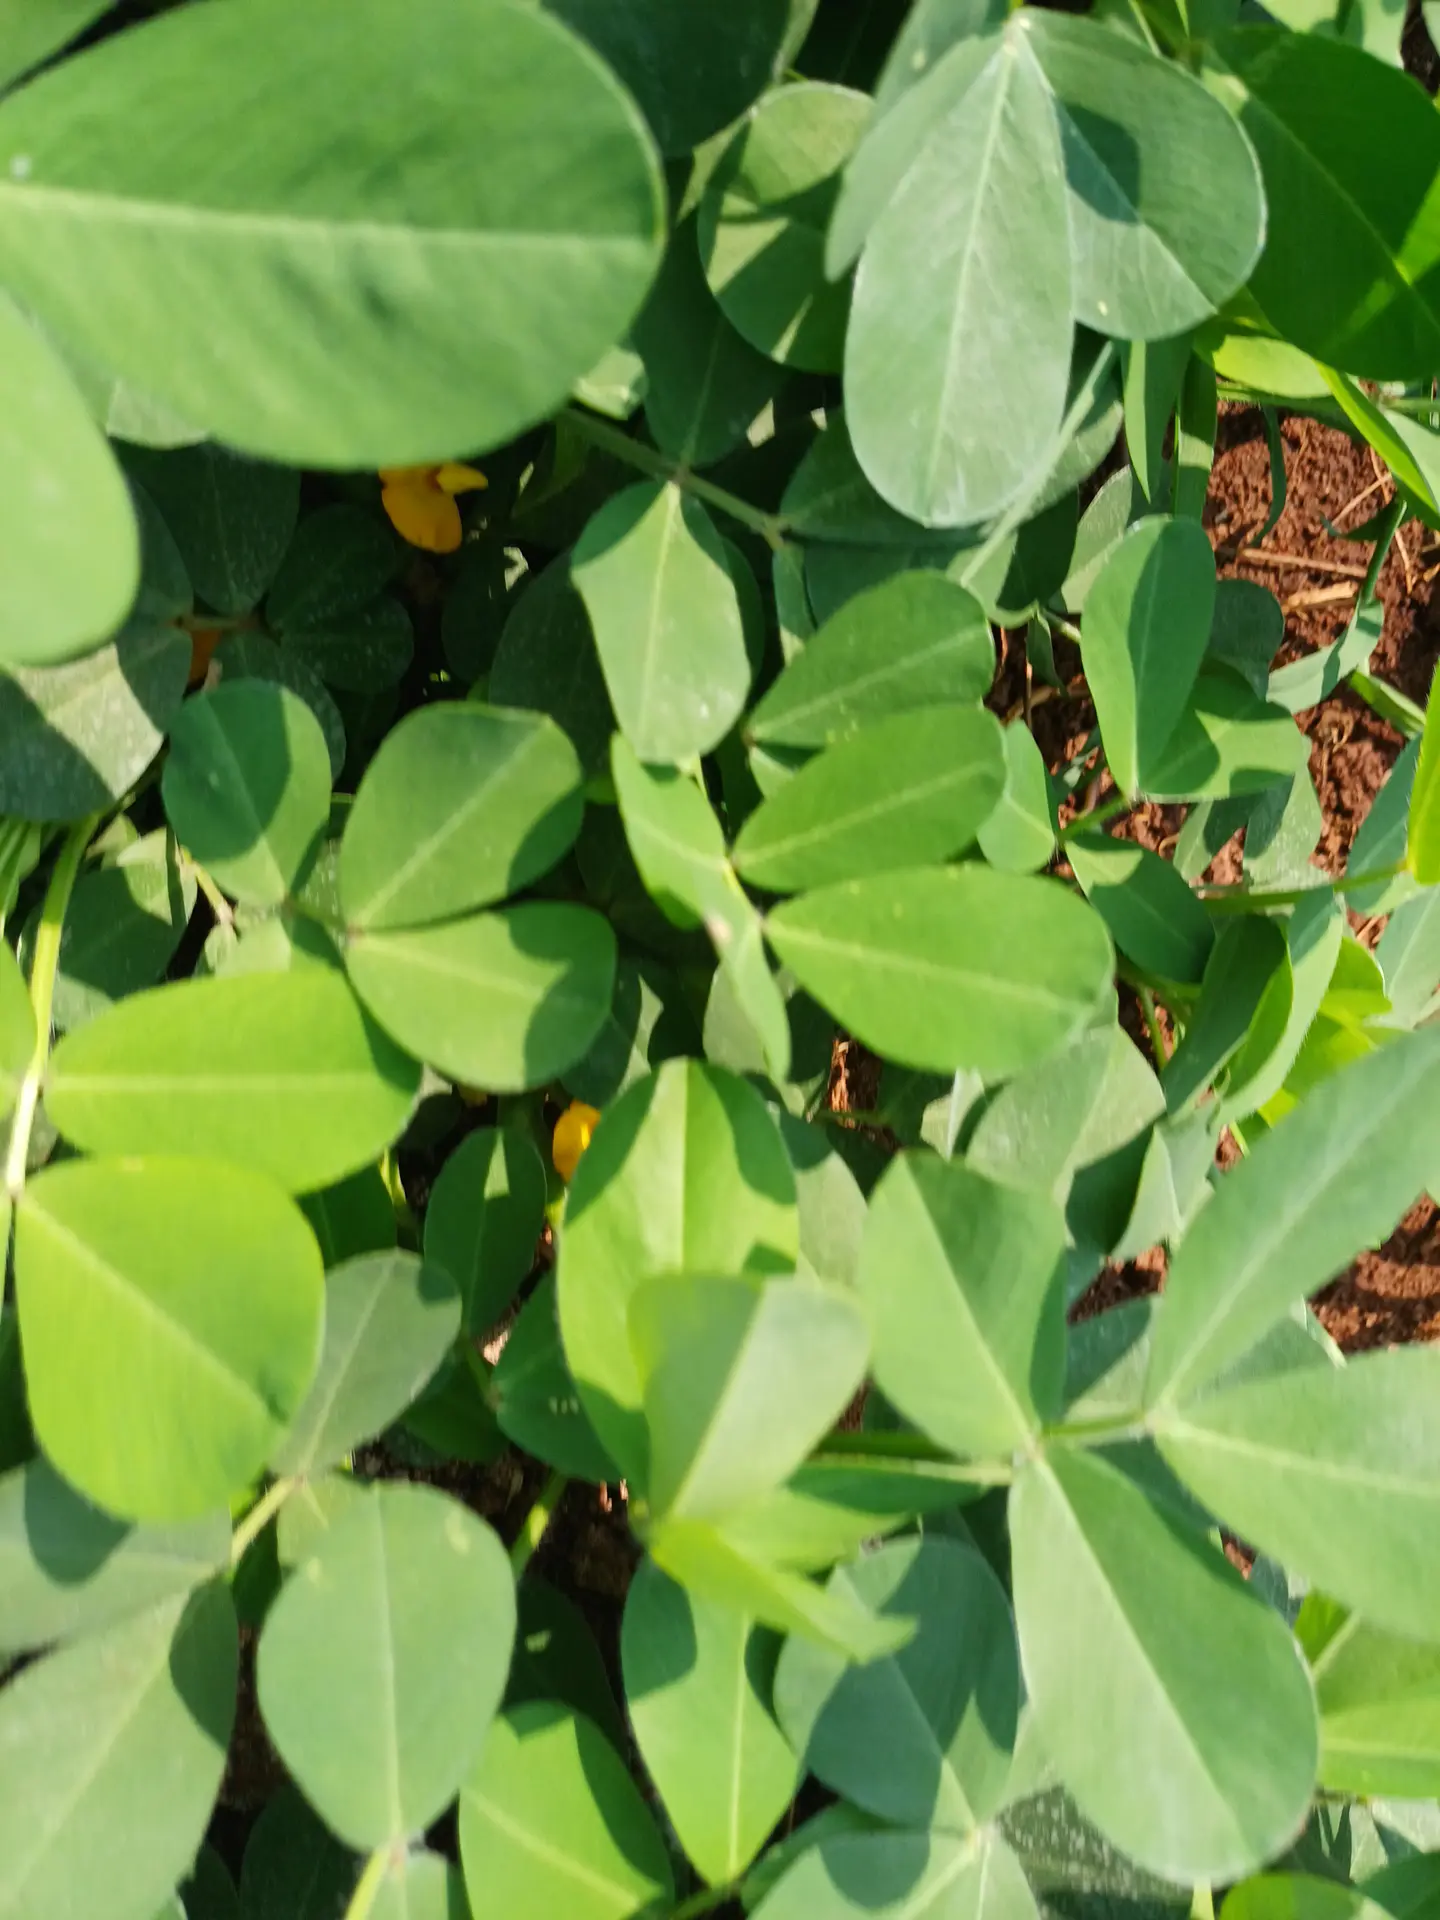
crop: groundnut
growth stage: flowering
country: Kenya
